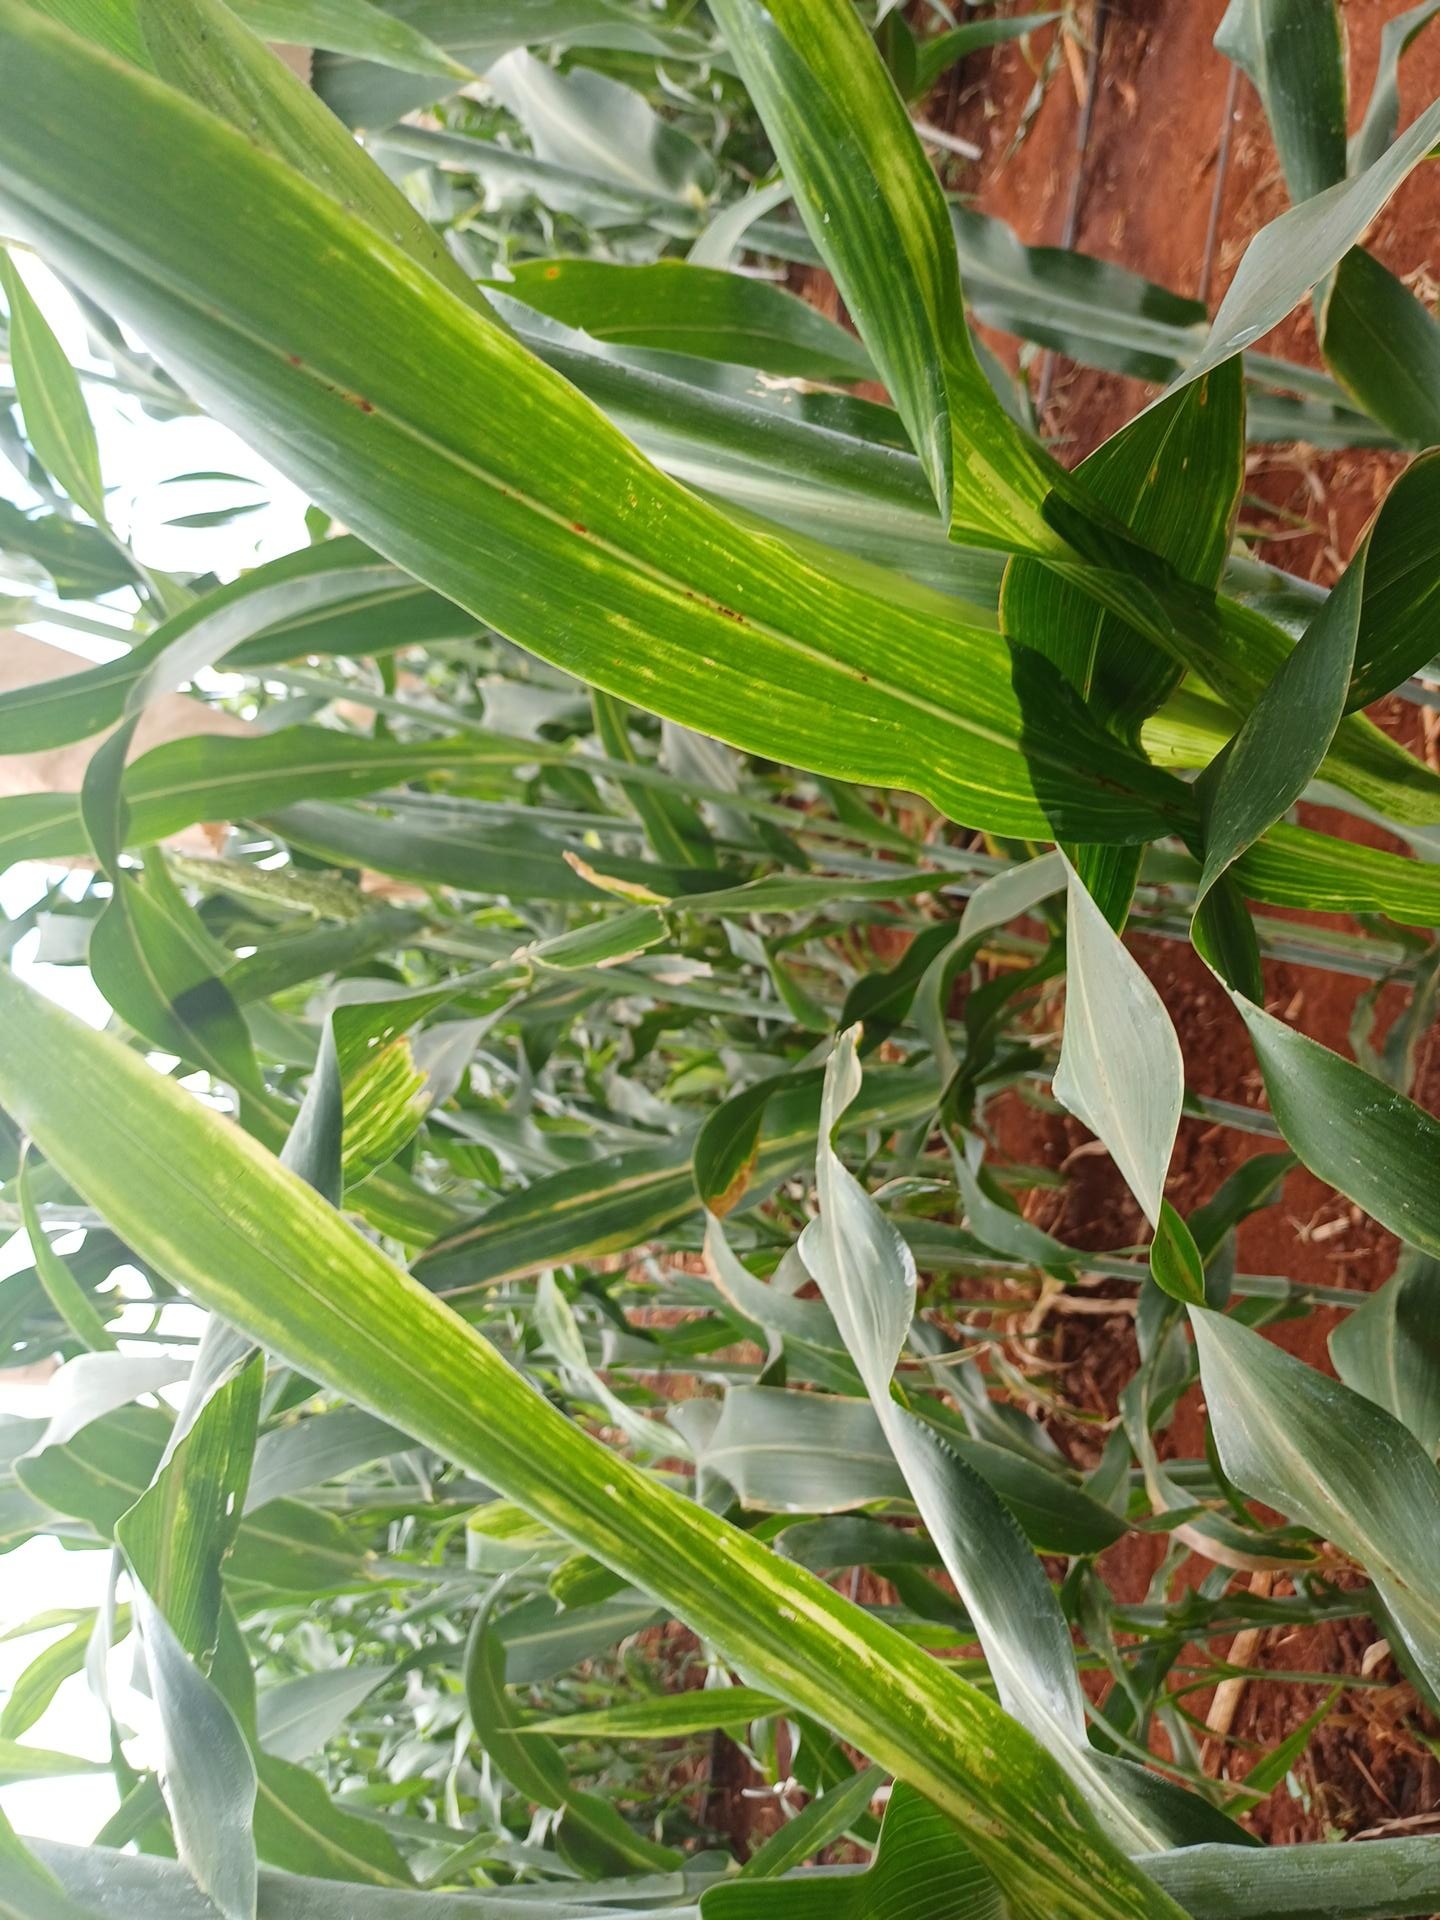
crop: sorghum
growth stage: heading tuber
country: Kenya
